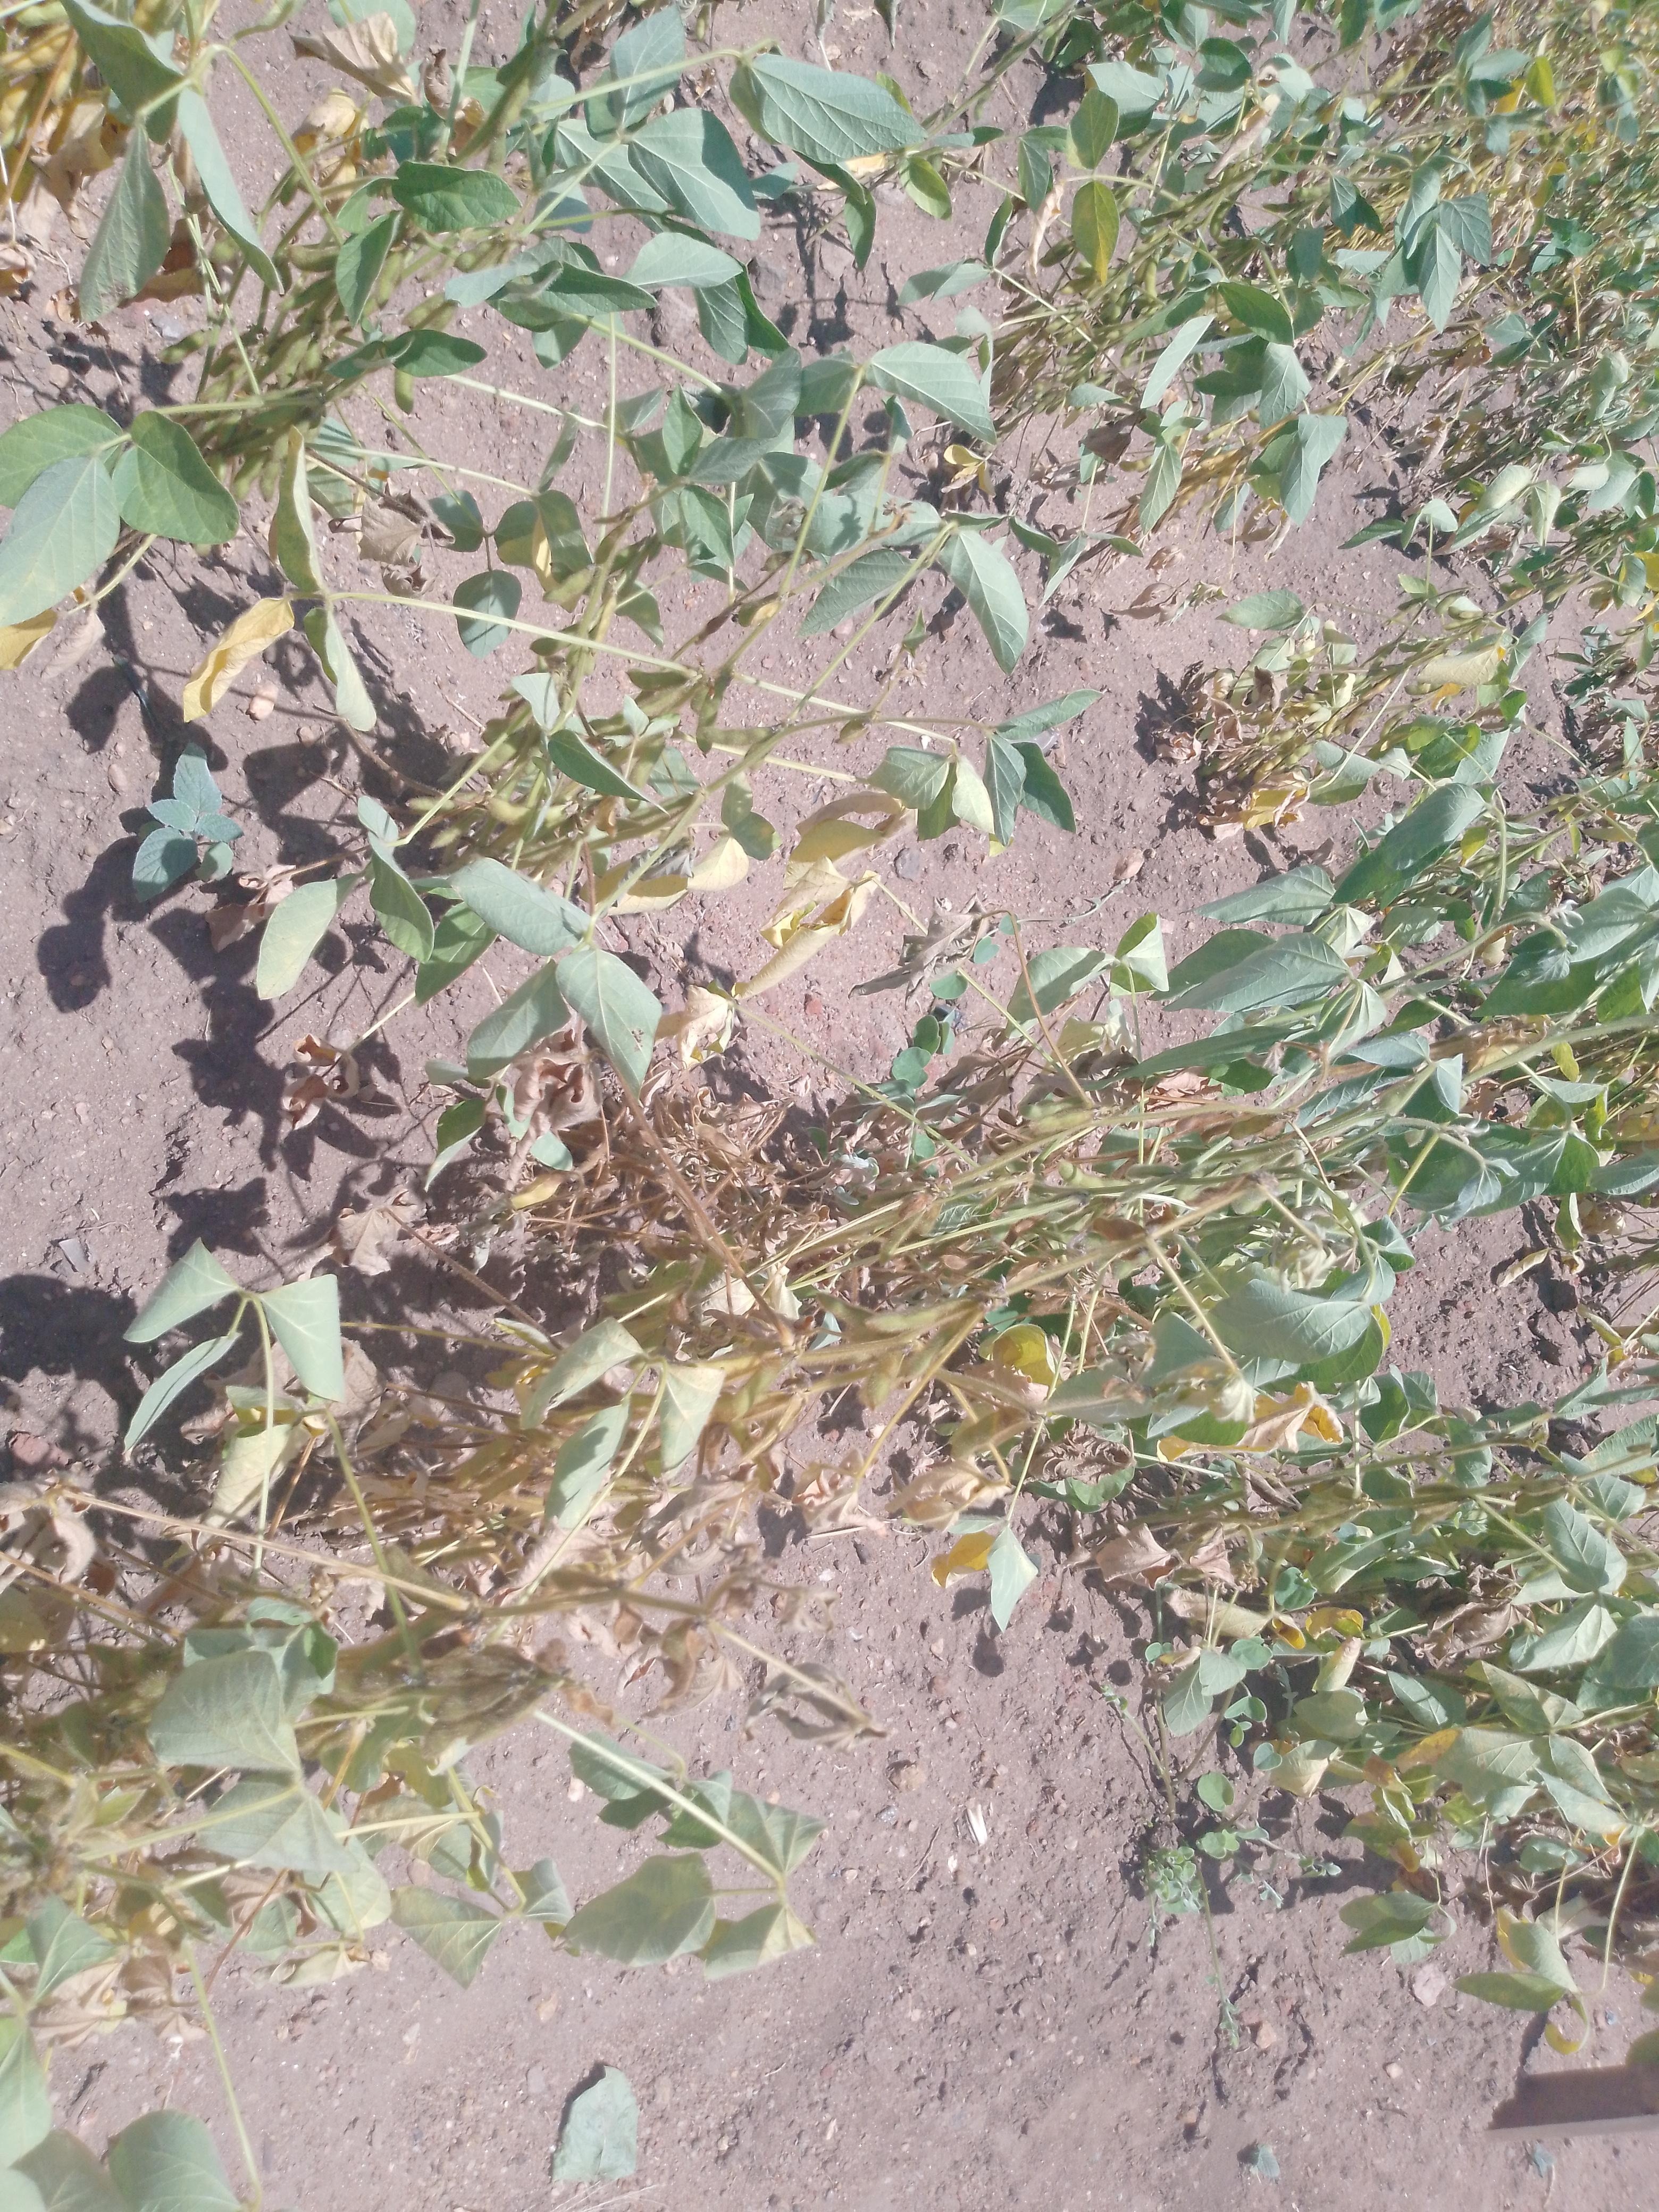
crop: soybean
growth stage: harvest maturity
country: Malawi
